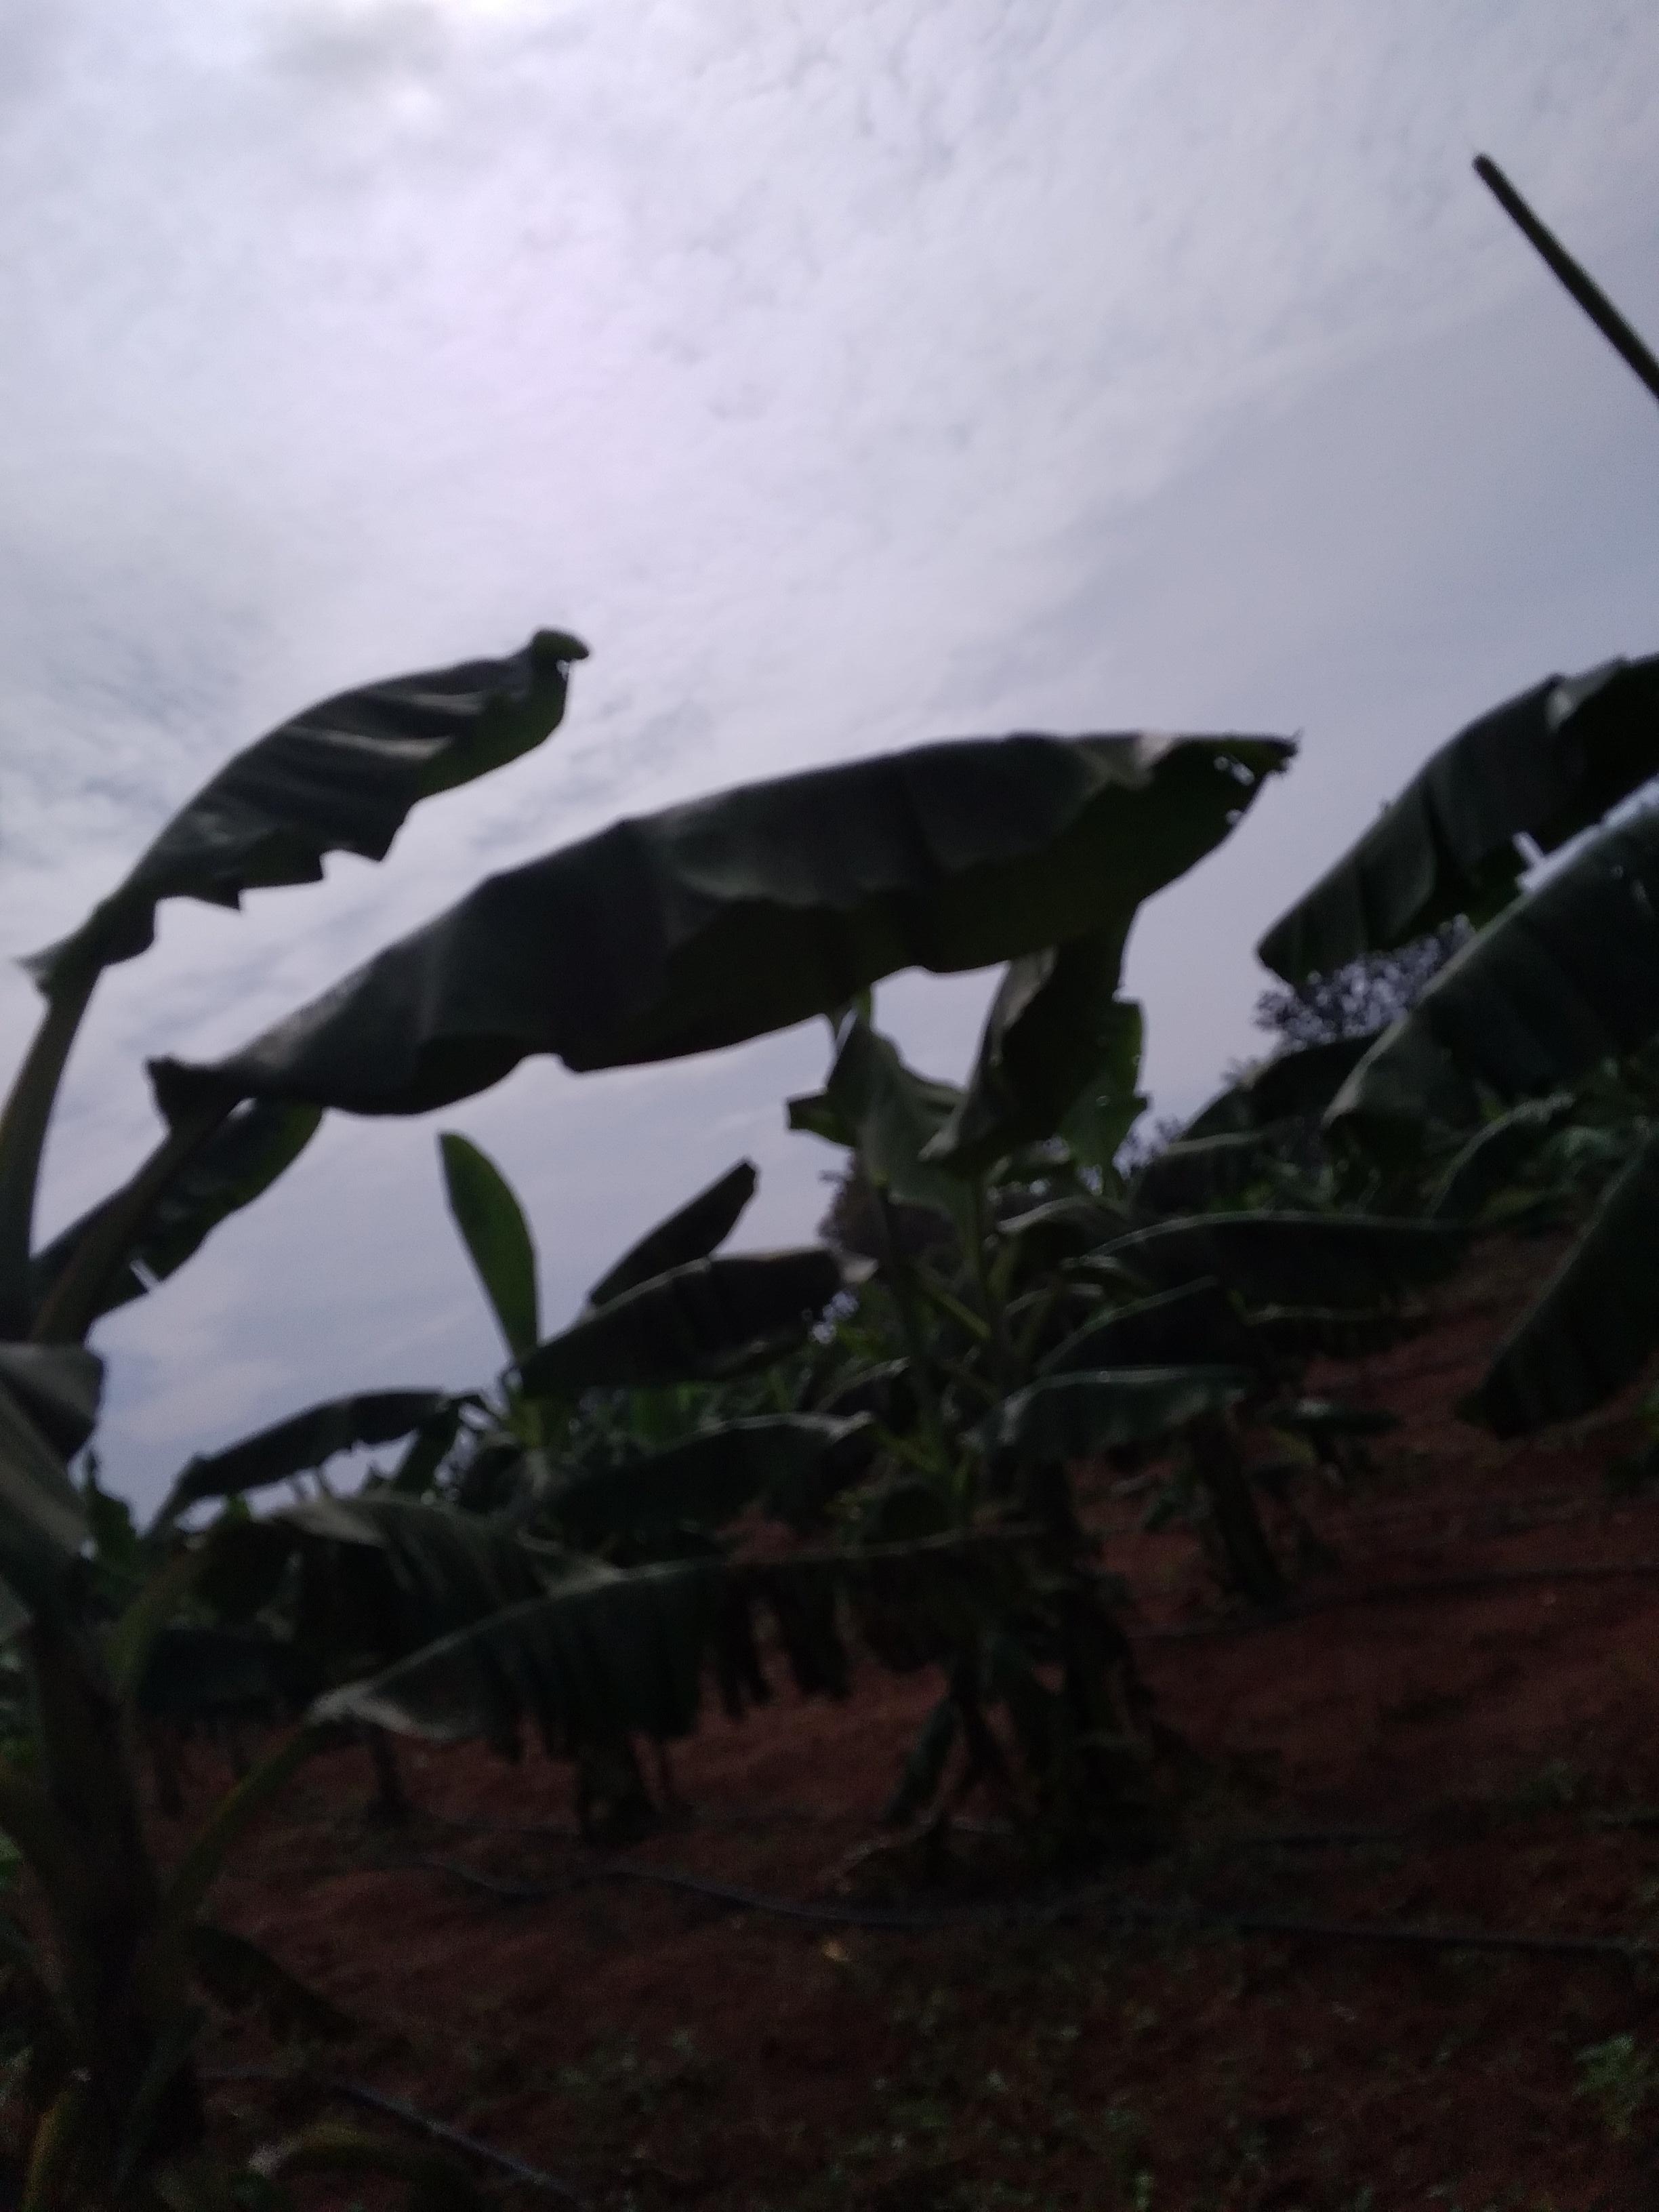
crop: banana
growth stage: vegetative
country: Uganda
